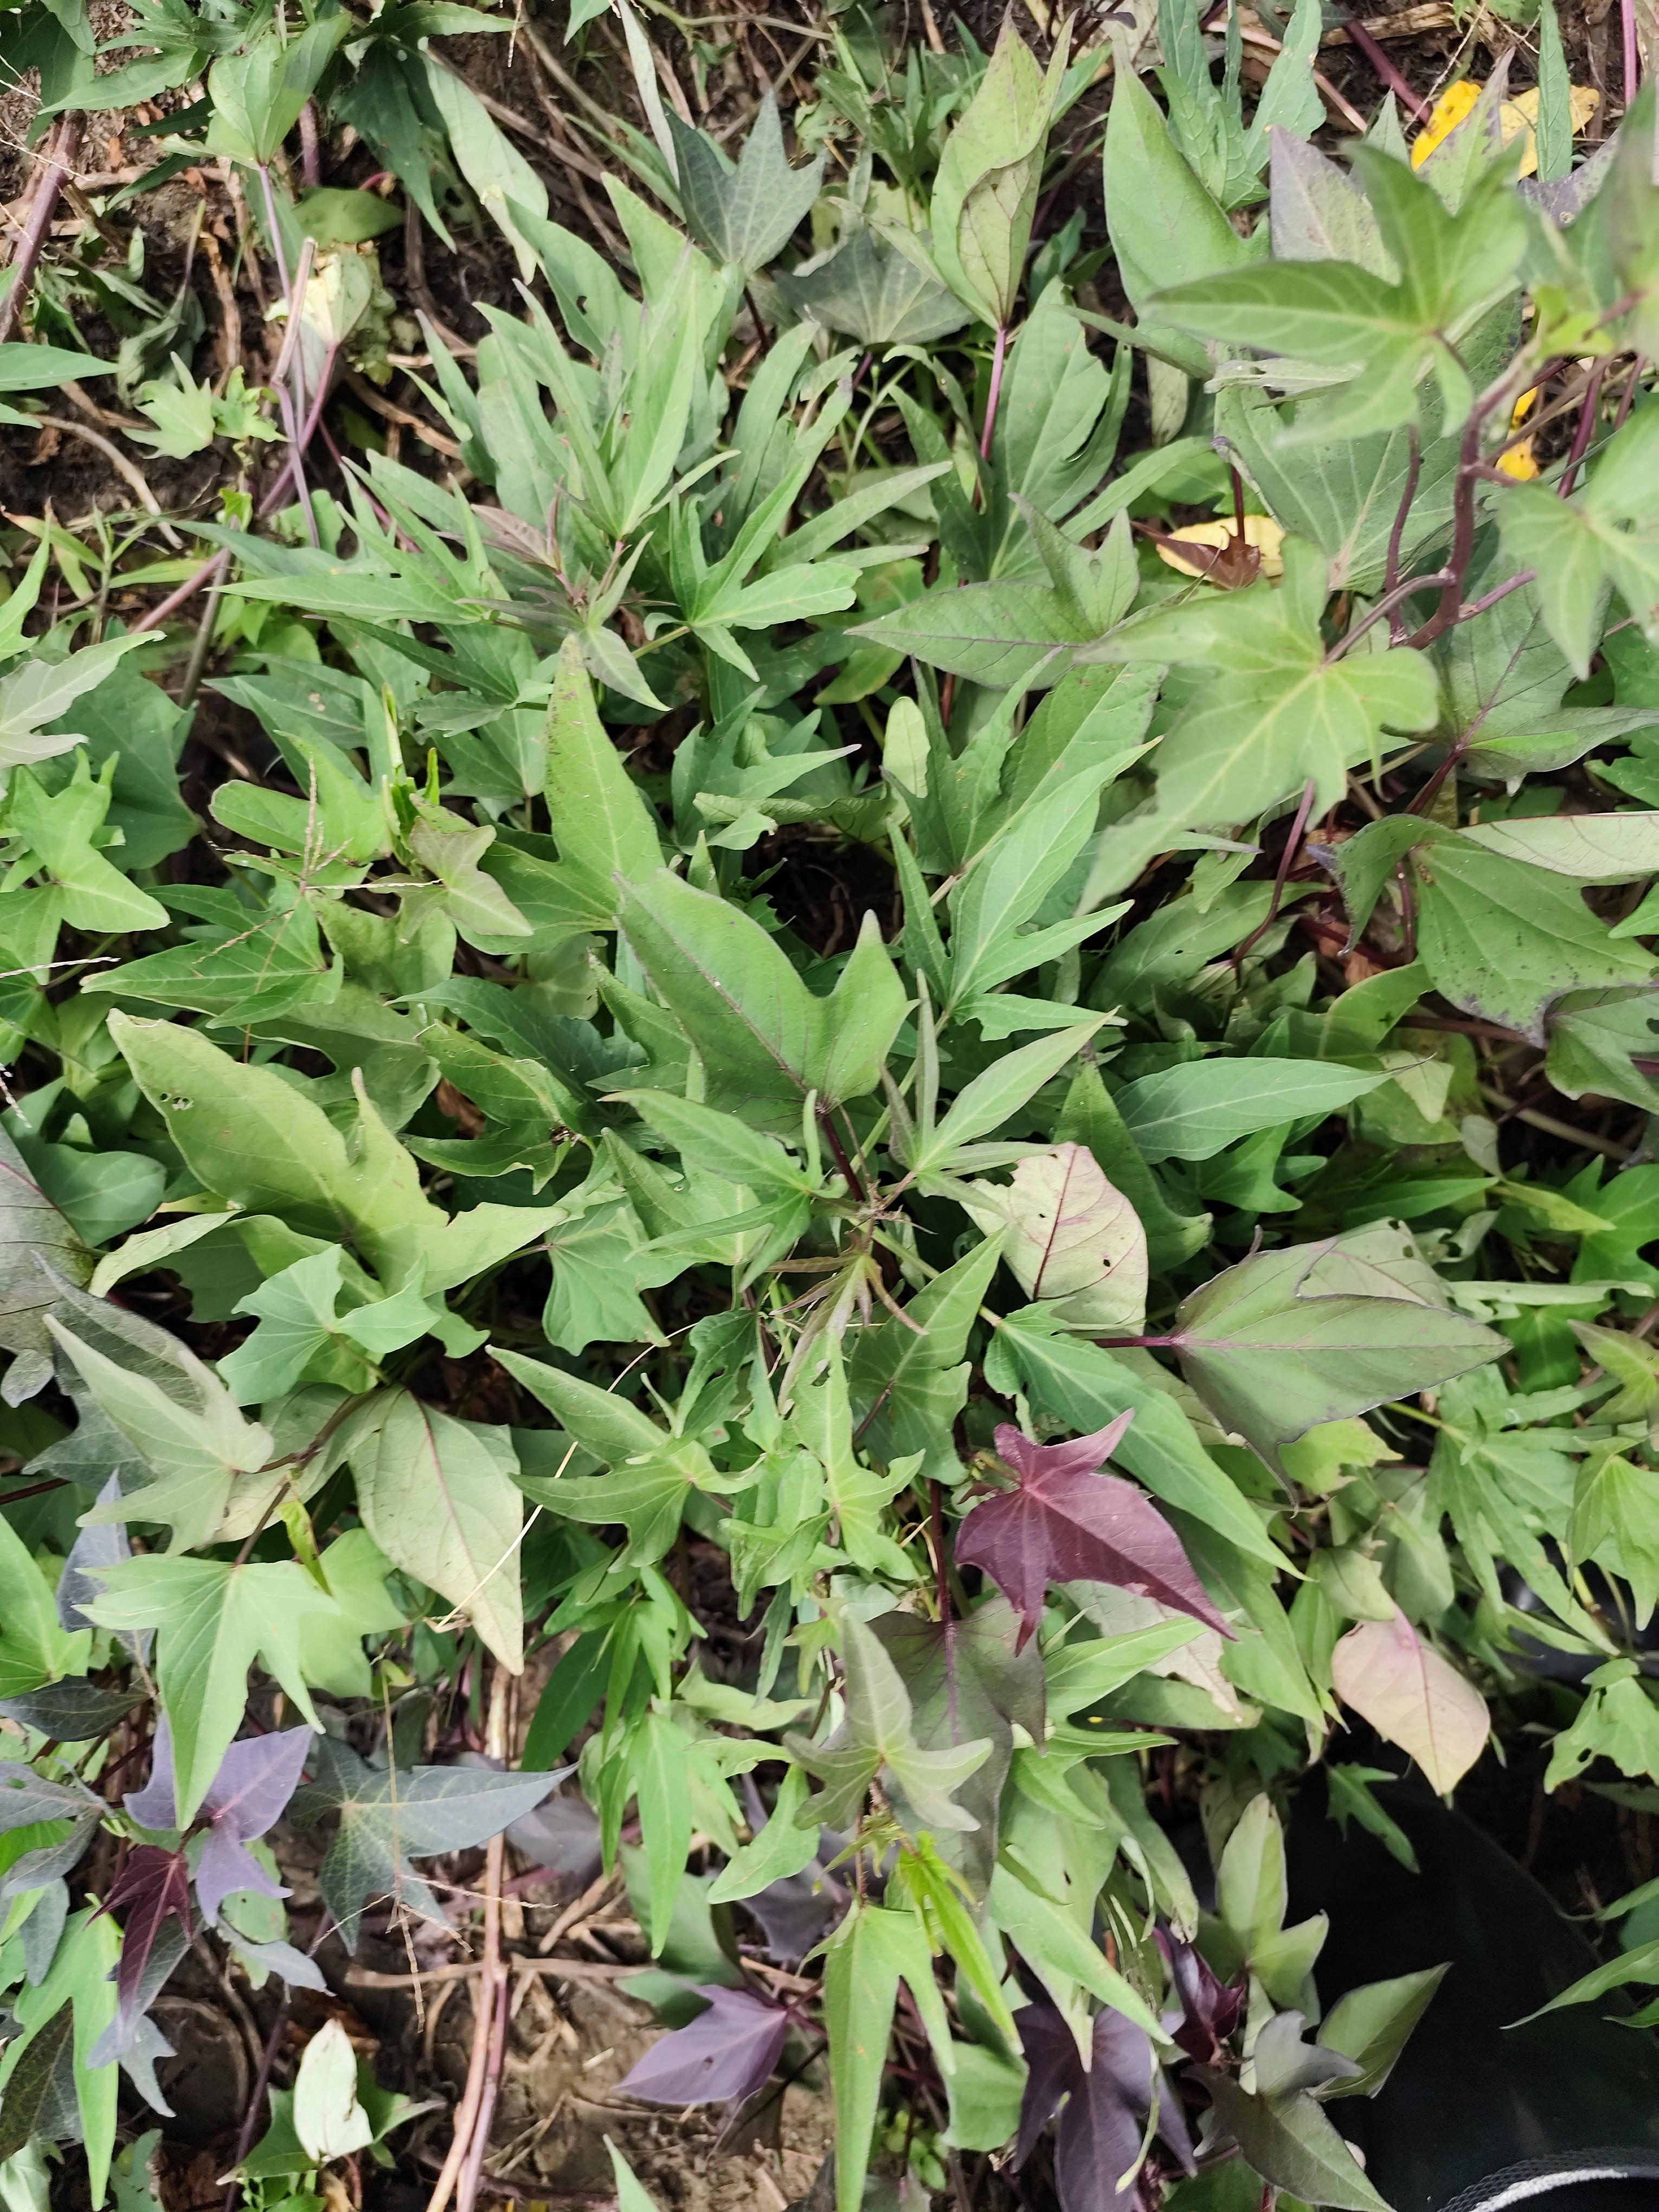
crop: sweet potato
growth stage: flowering
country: Tanzania
